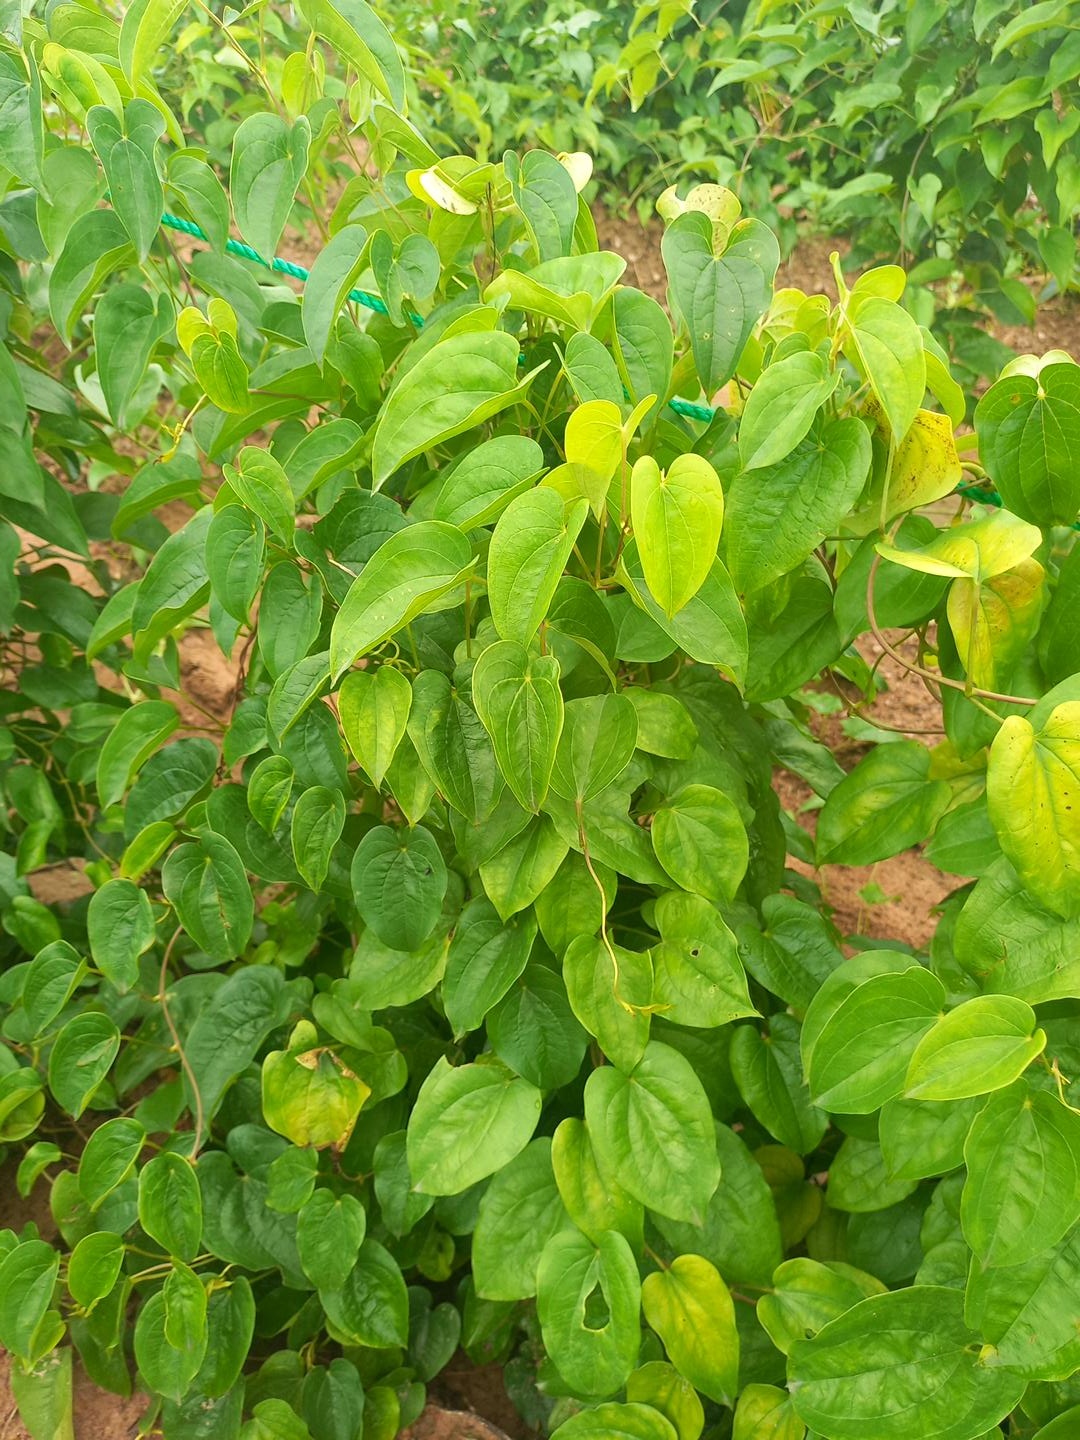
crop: yam
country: Nigeria
